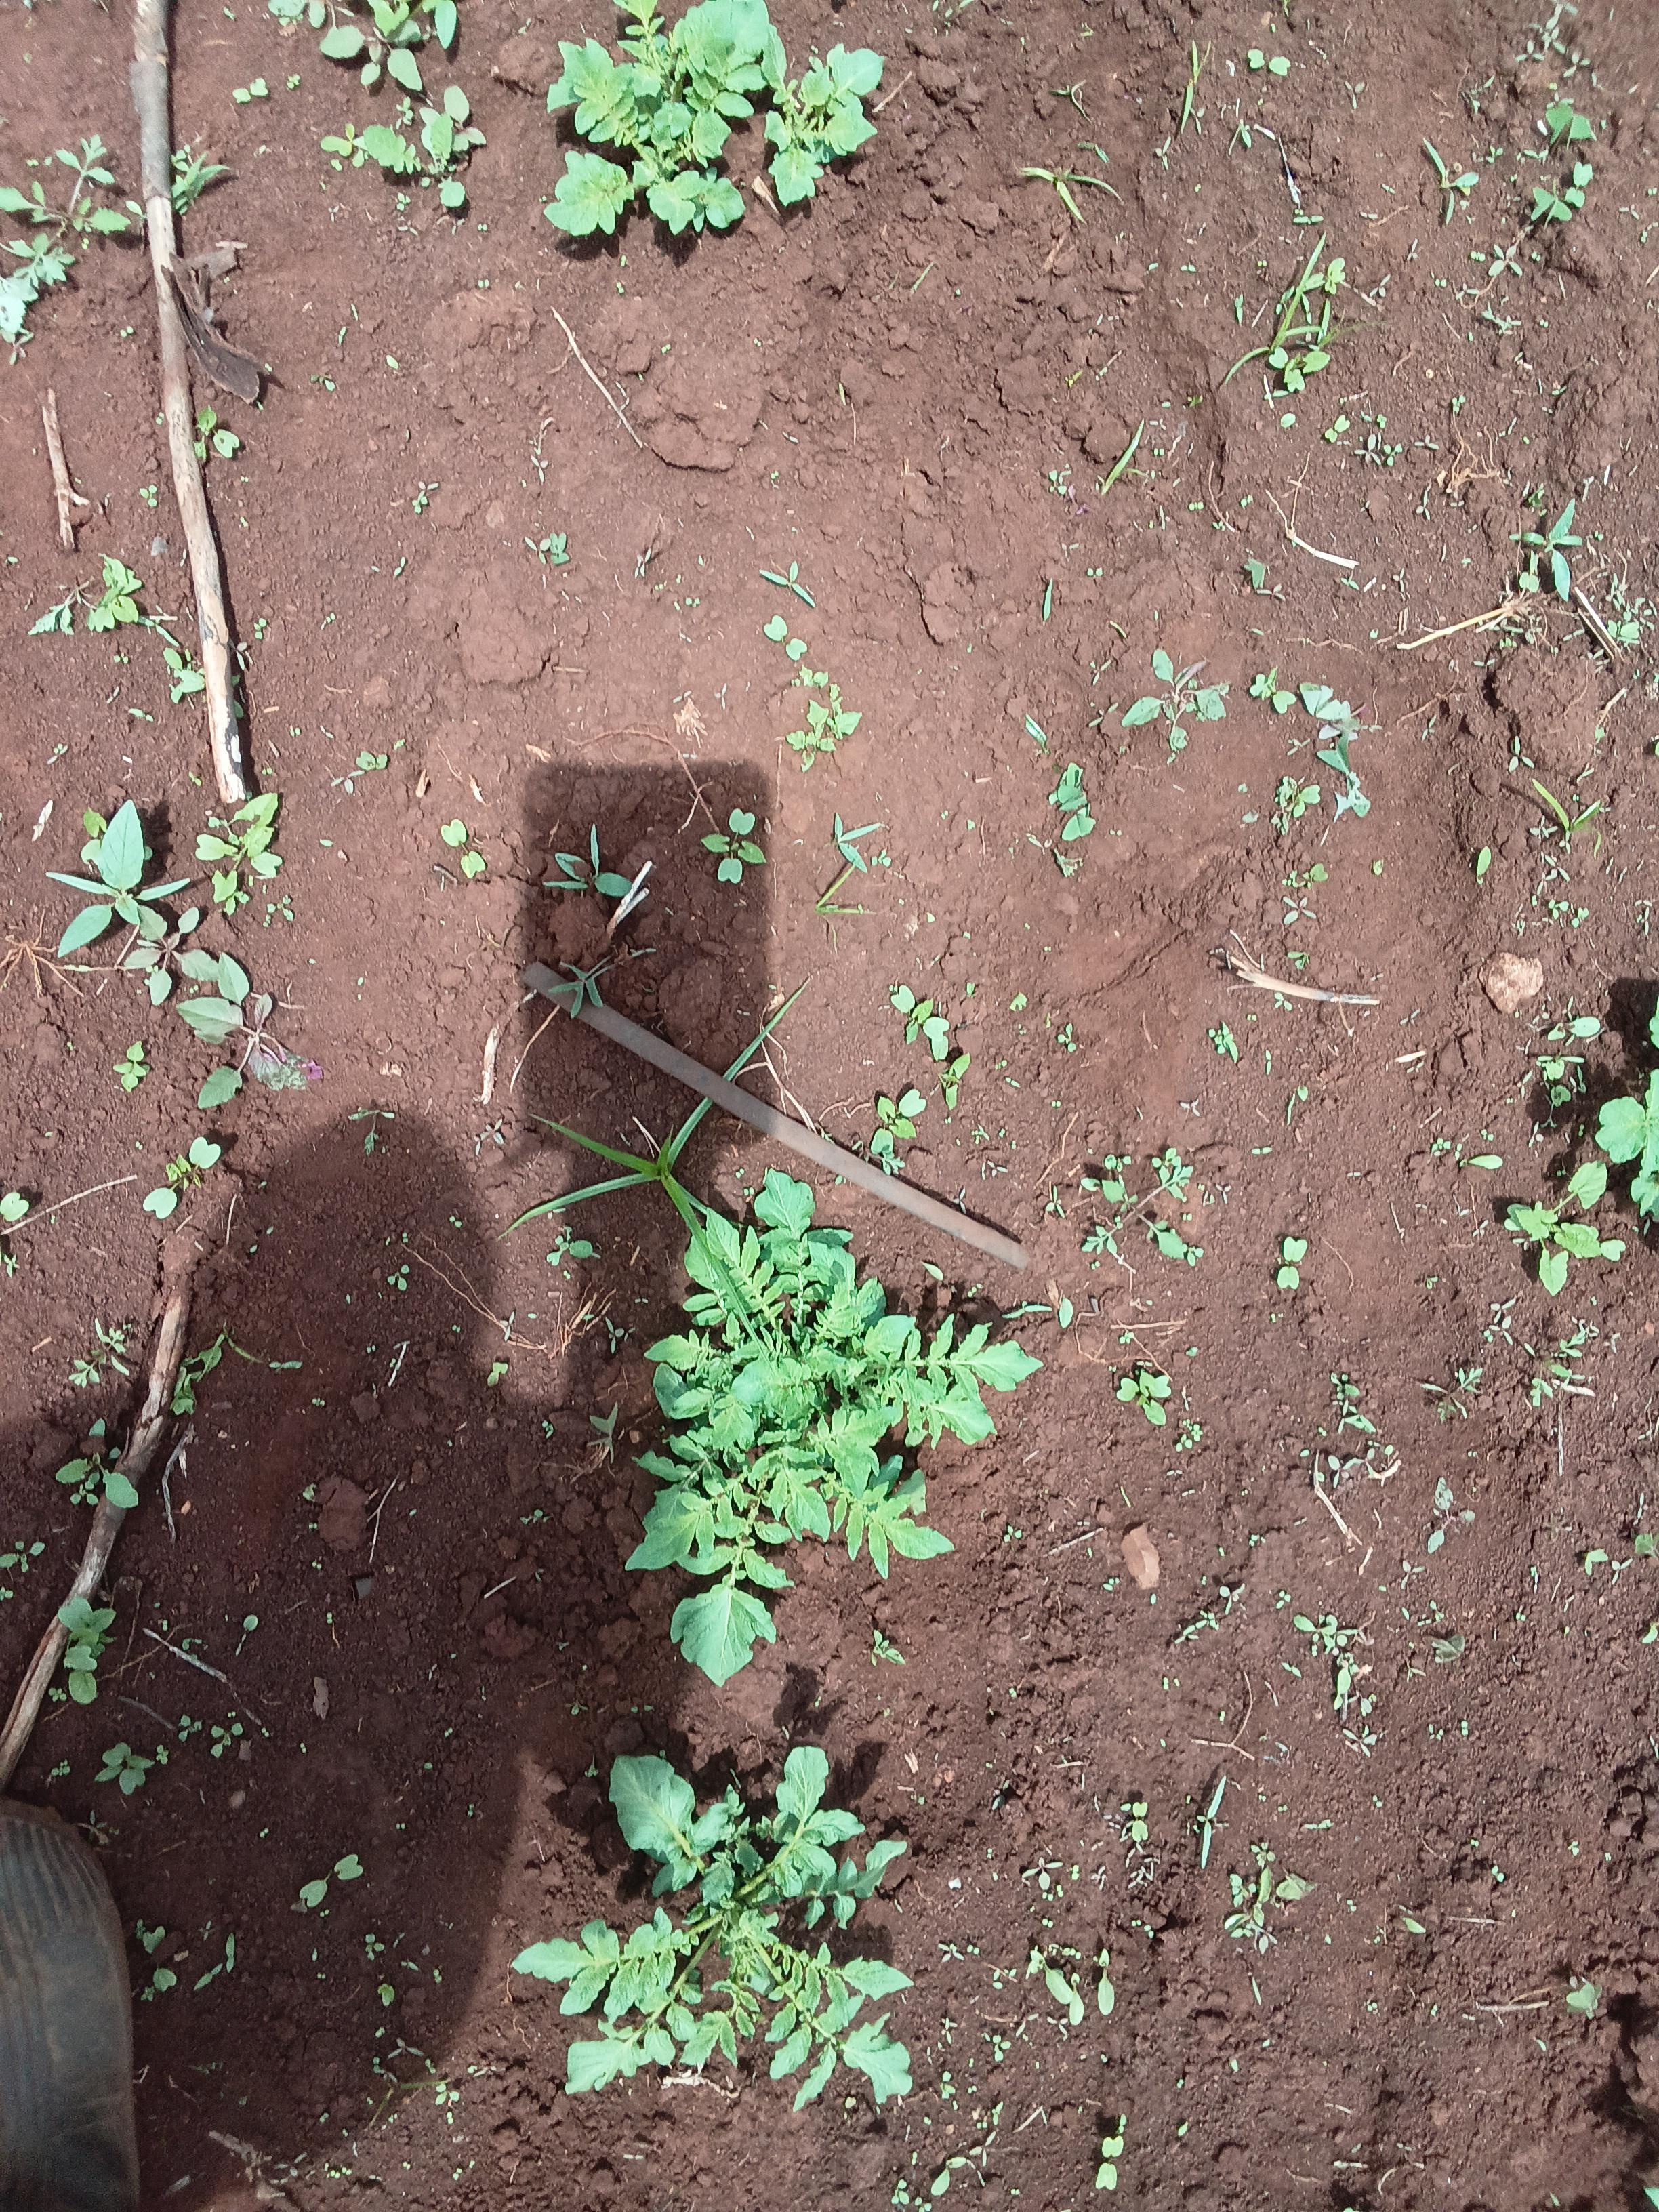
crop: potato
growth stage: sprouting emergence
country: Kenya
